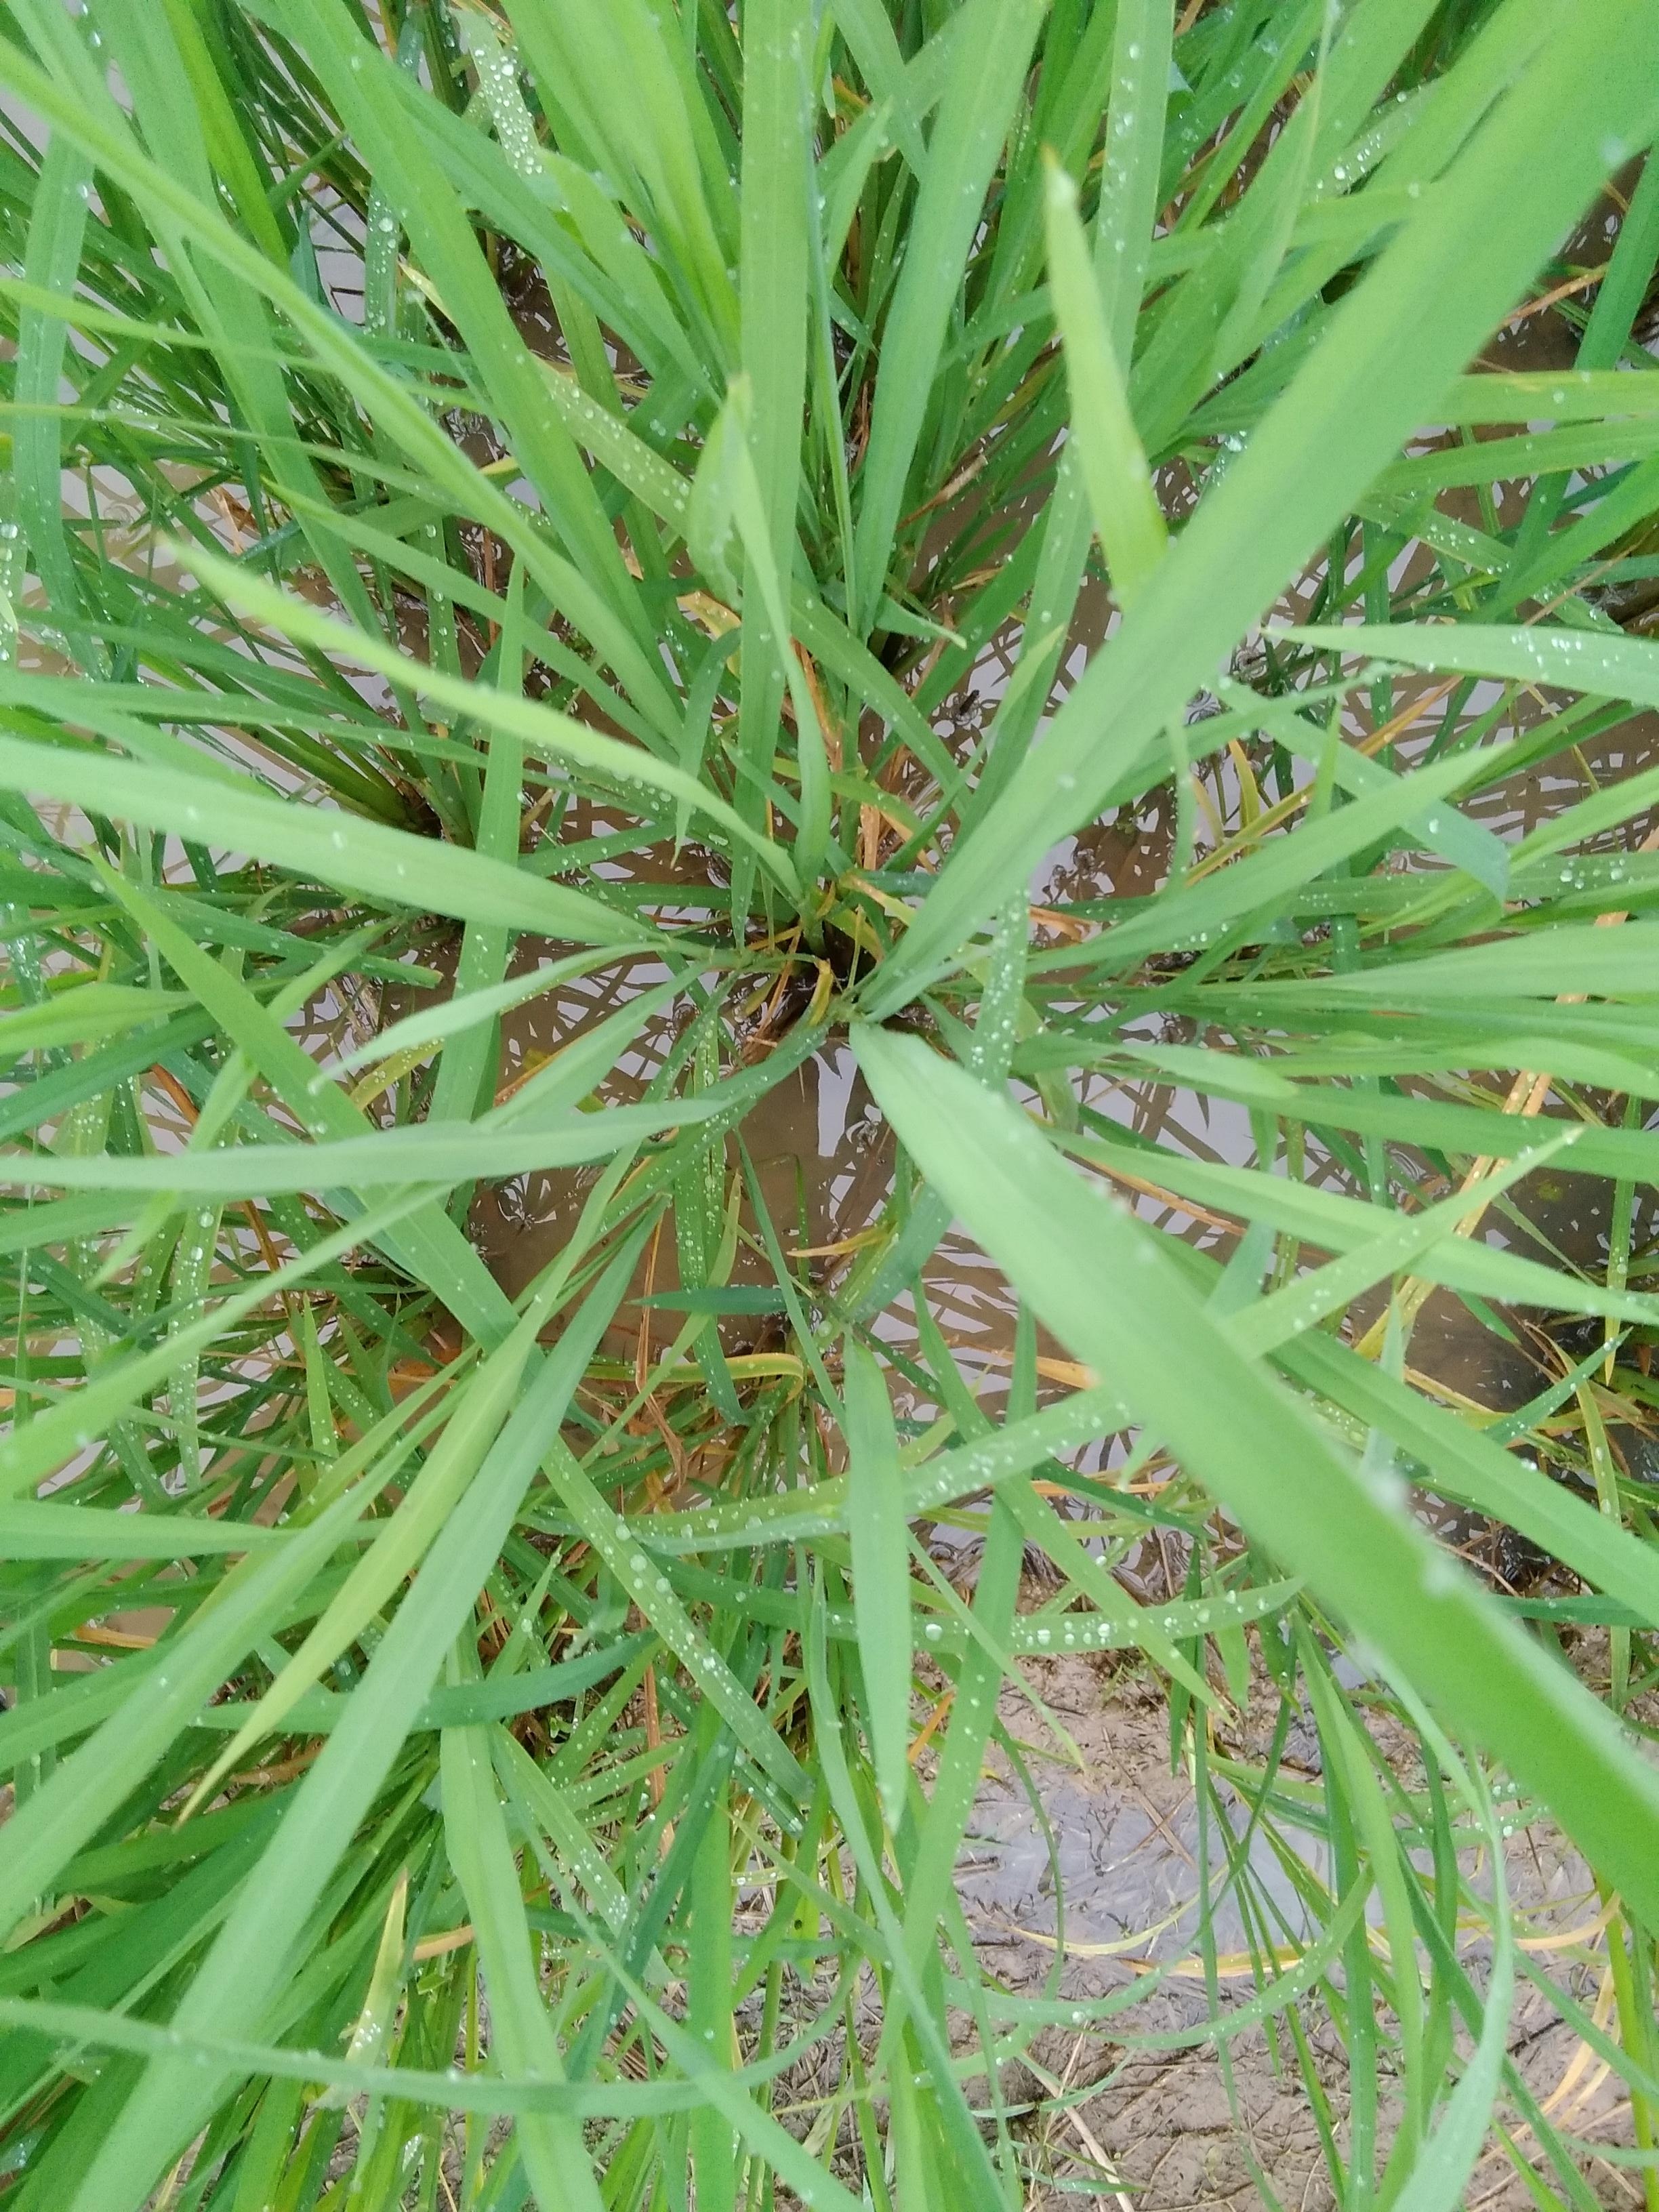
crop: rice
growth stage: elongation stem
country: Nigeria
